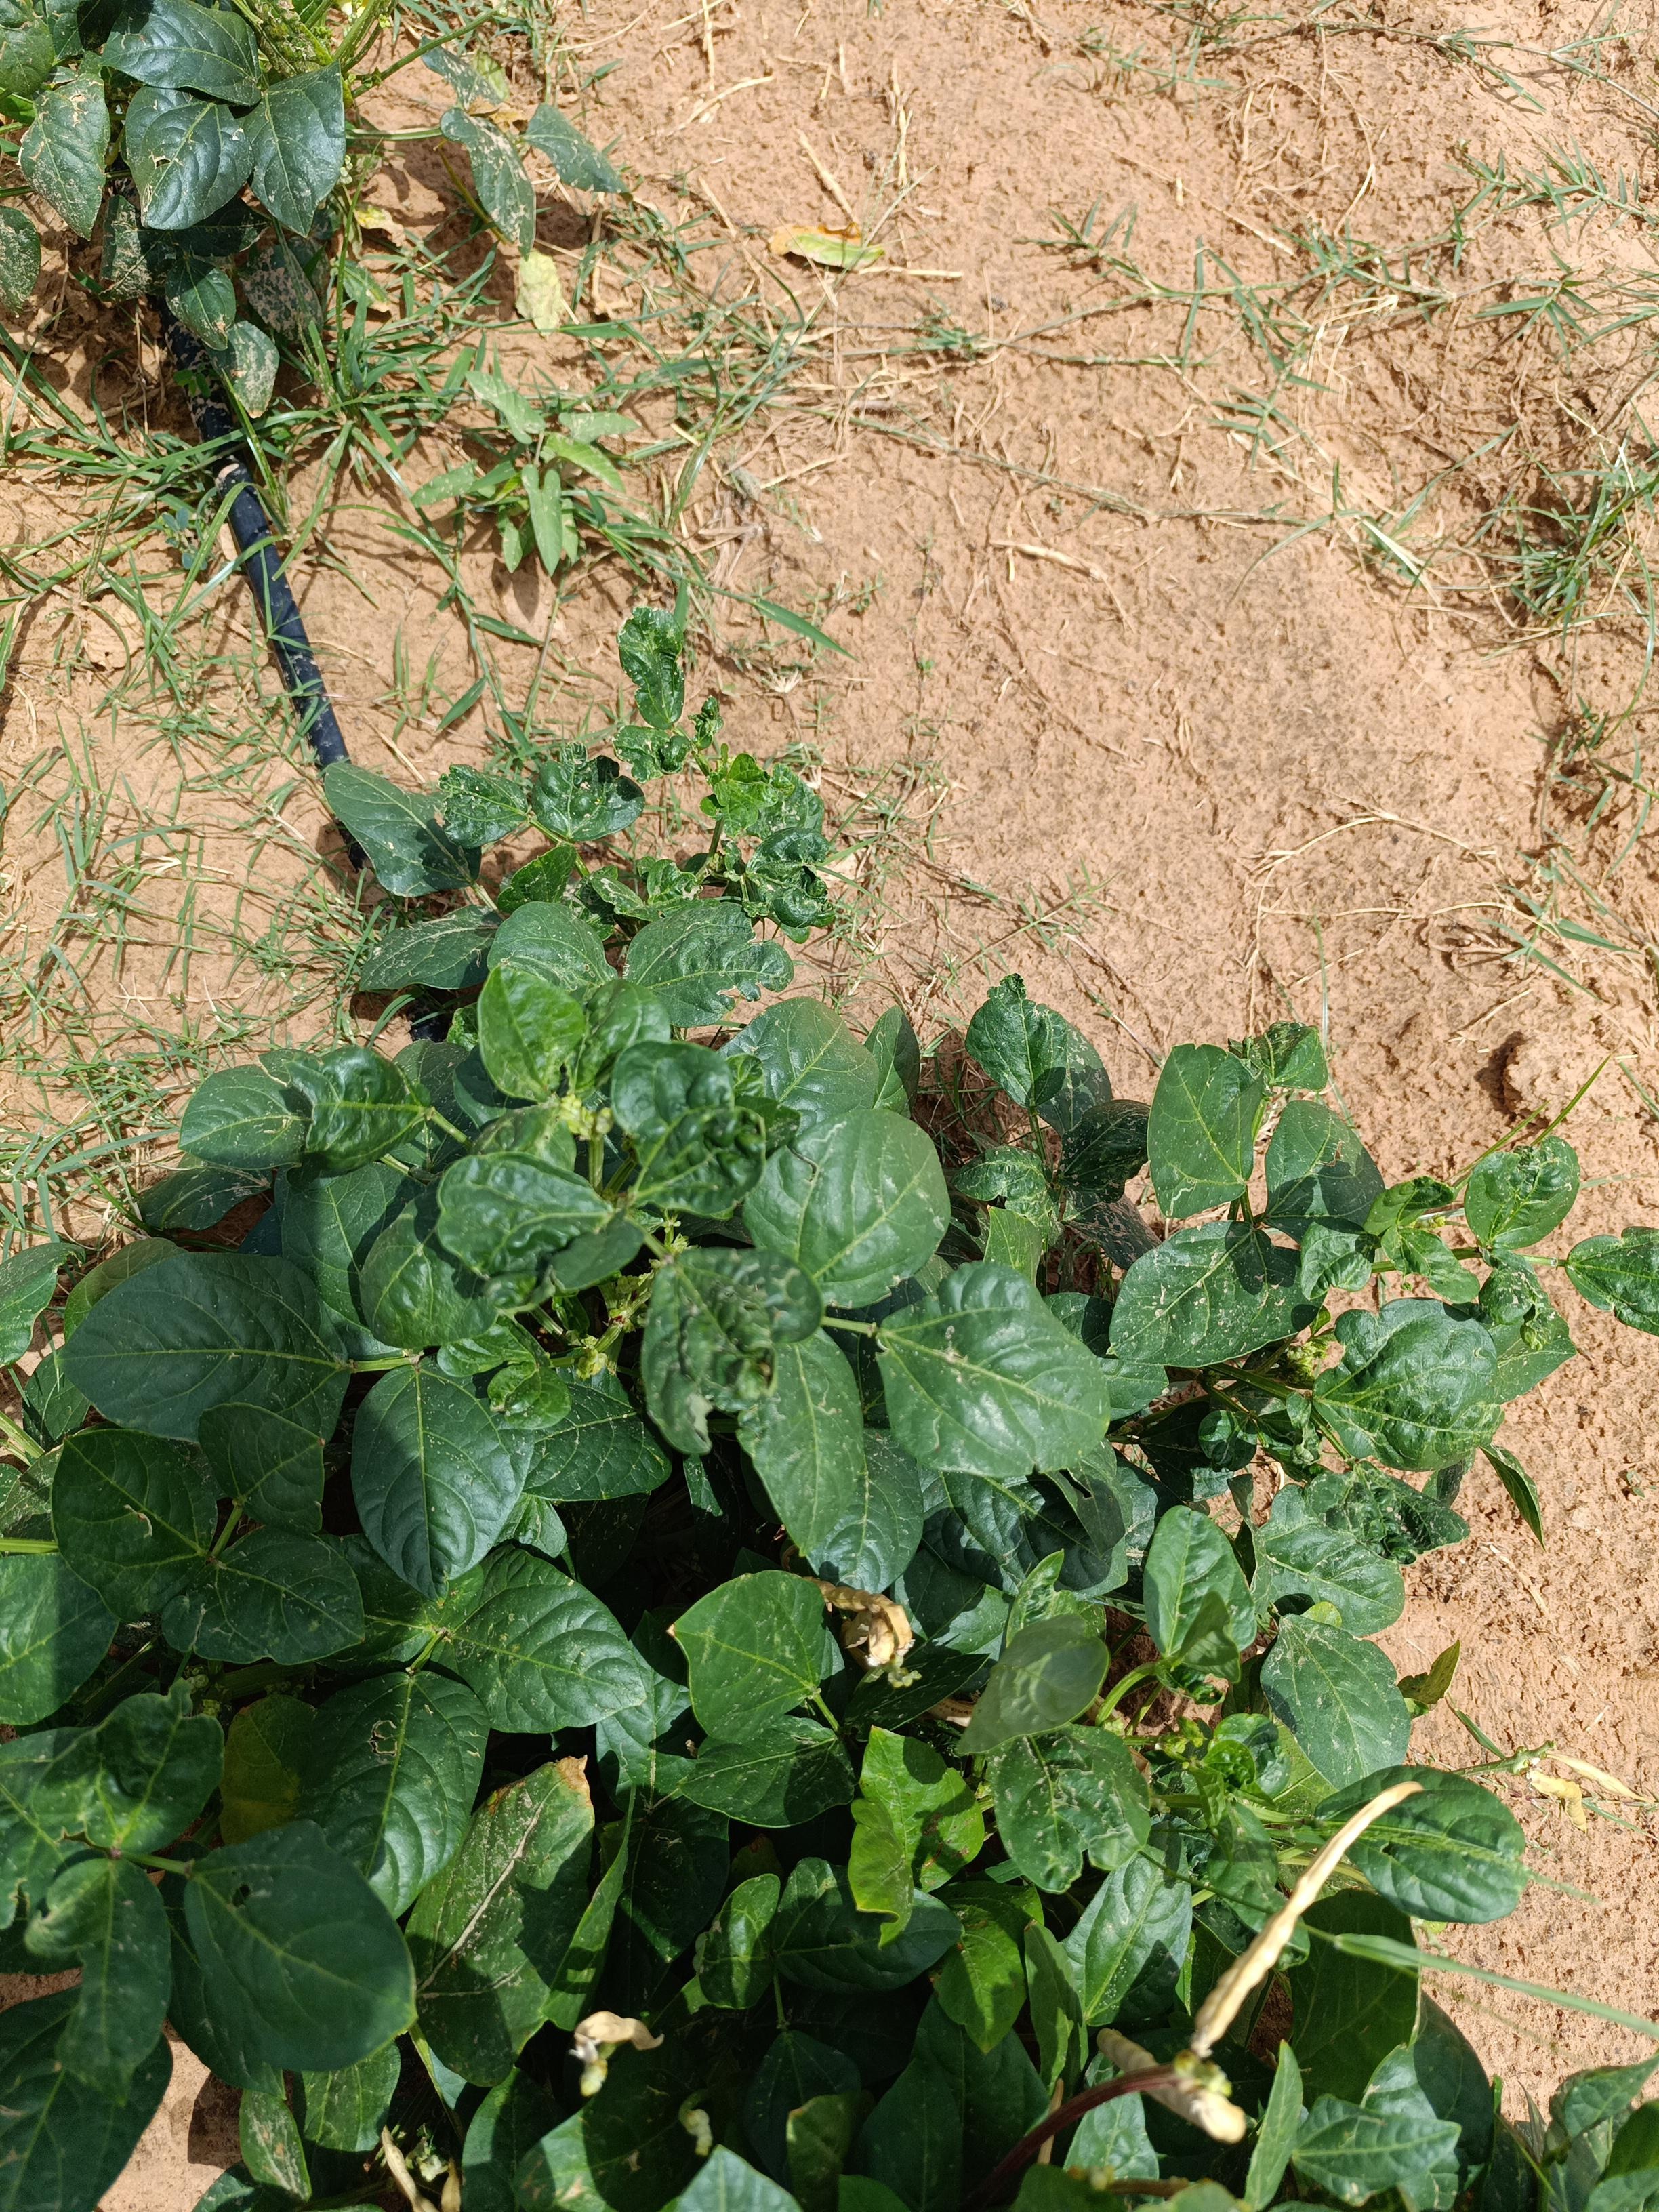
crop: cowpea
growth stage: development pod
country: Nigeria
